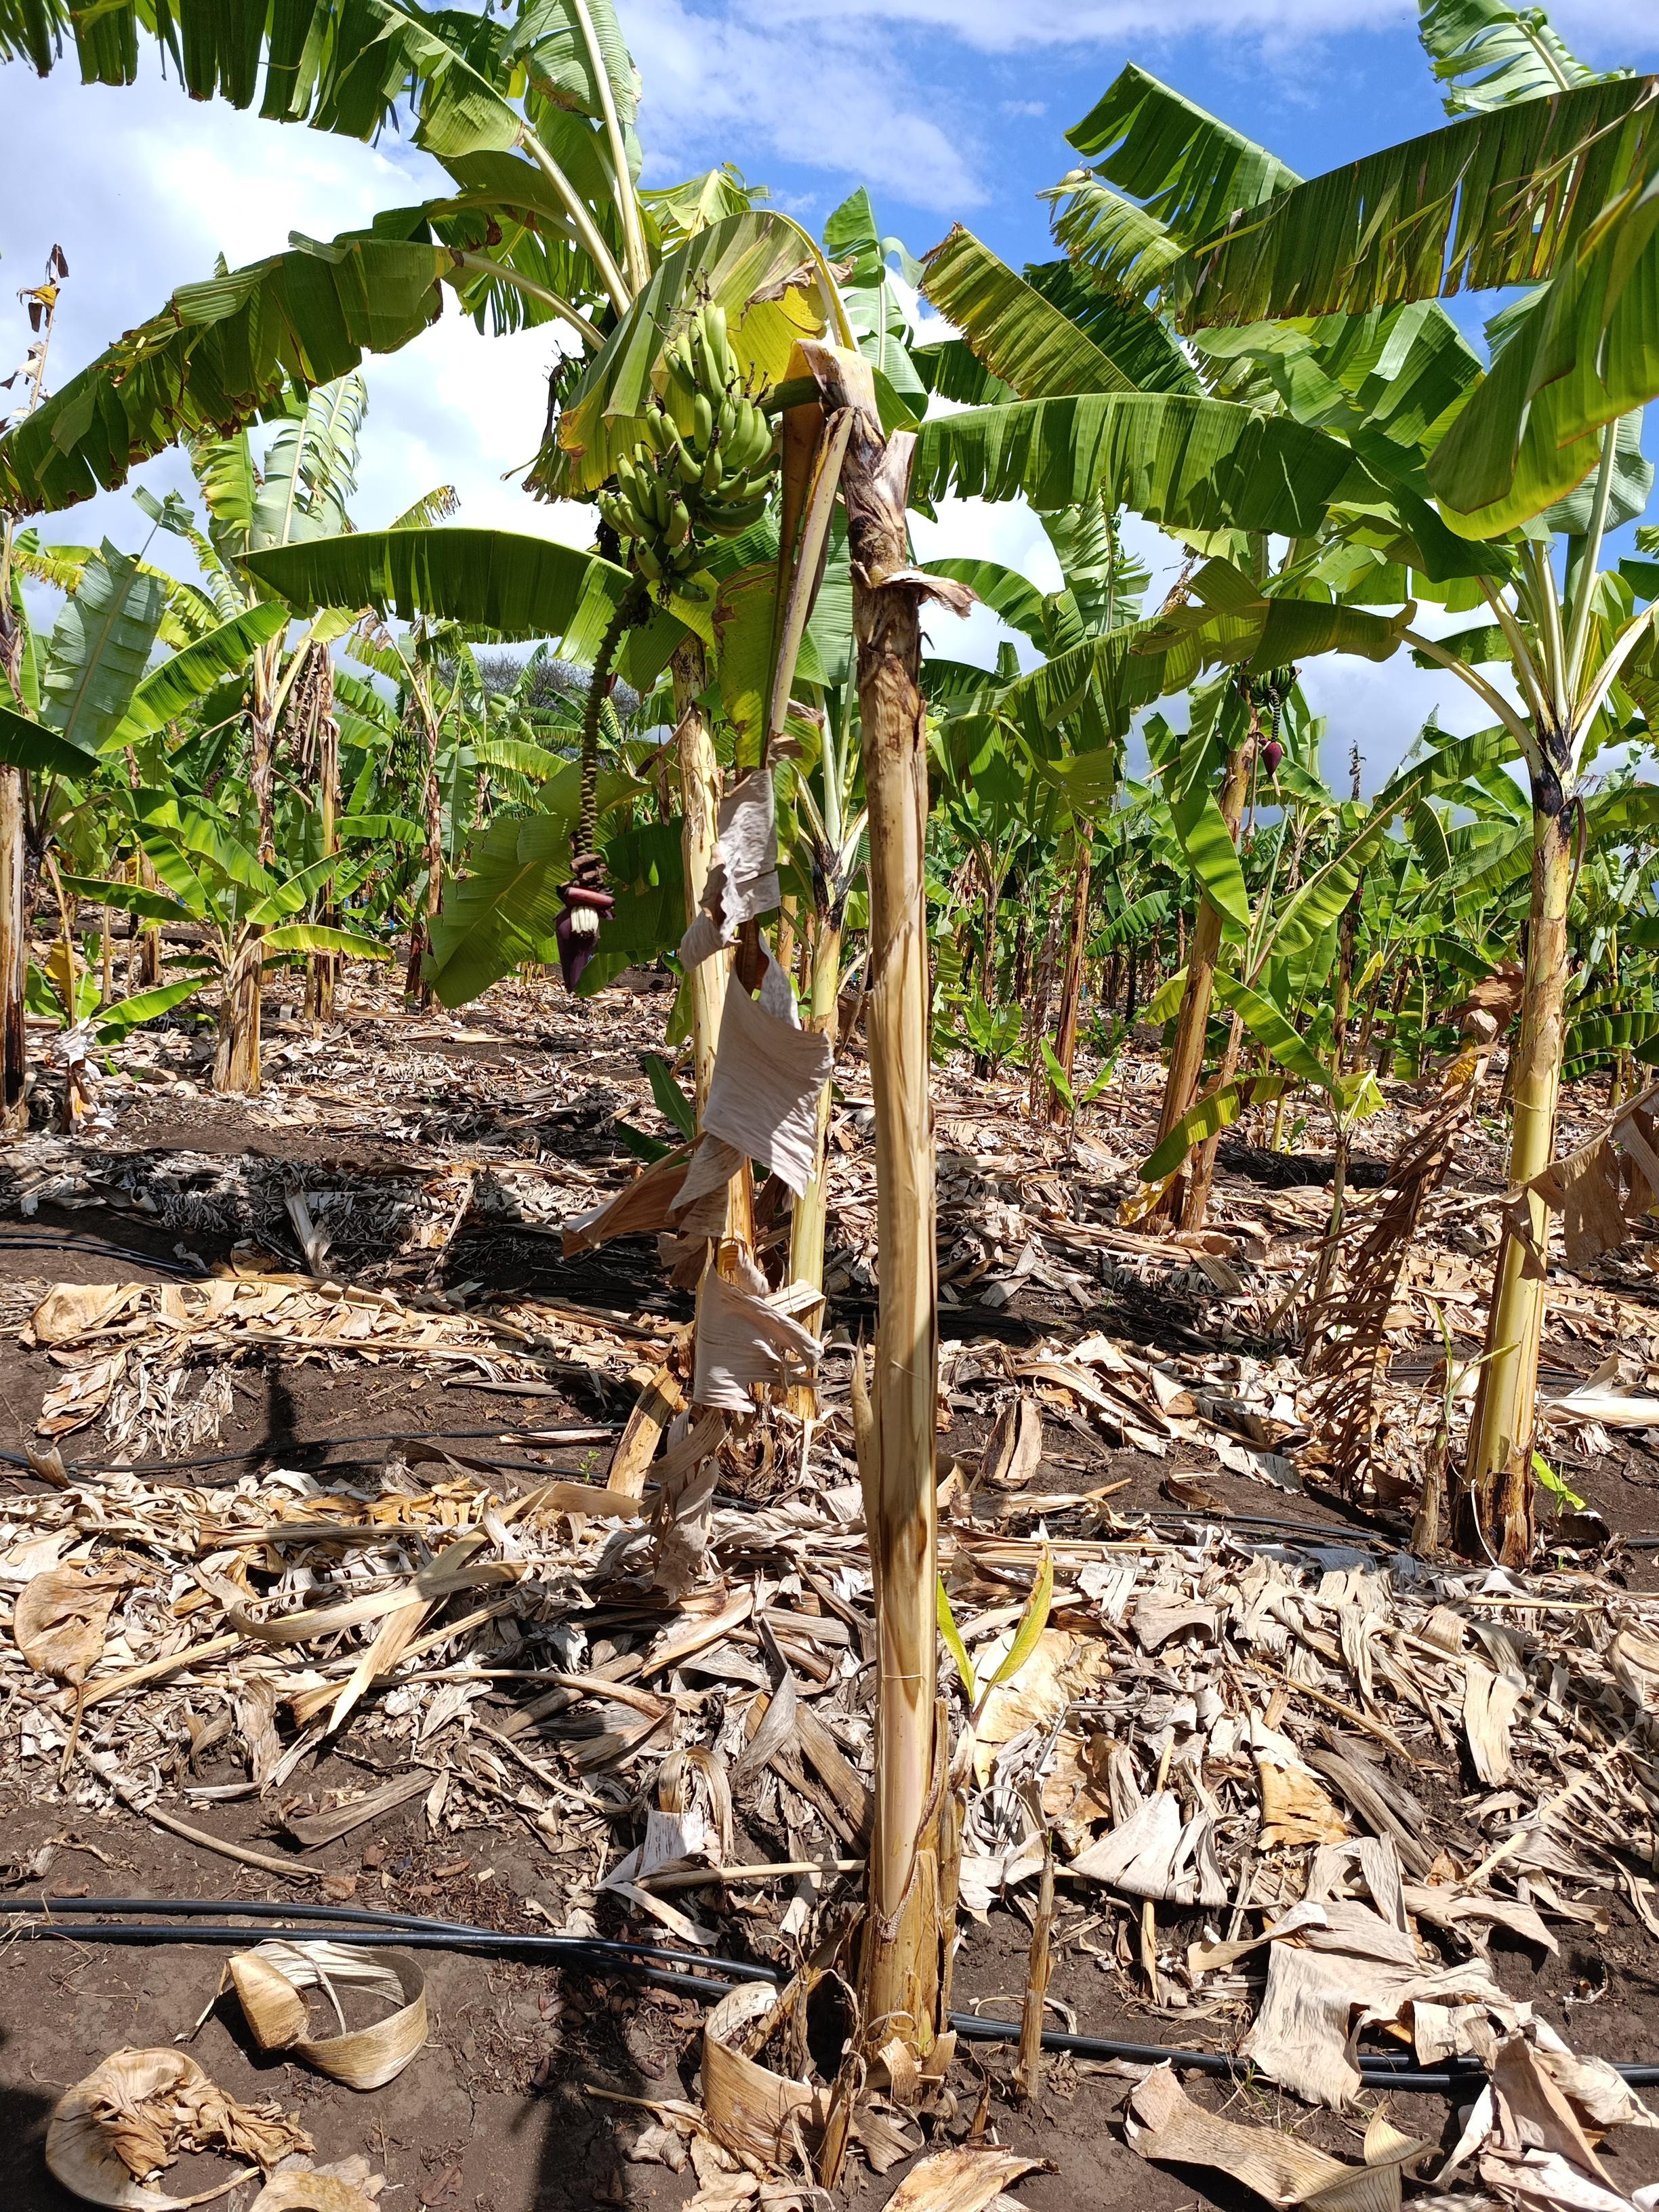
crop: banana
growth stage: vegetative
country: Tanzania
